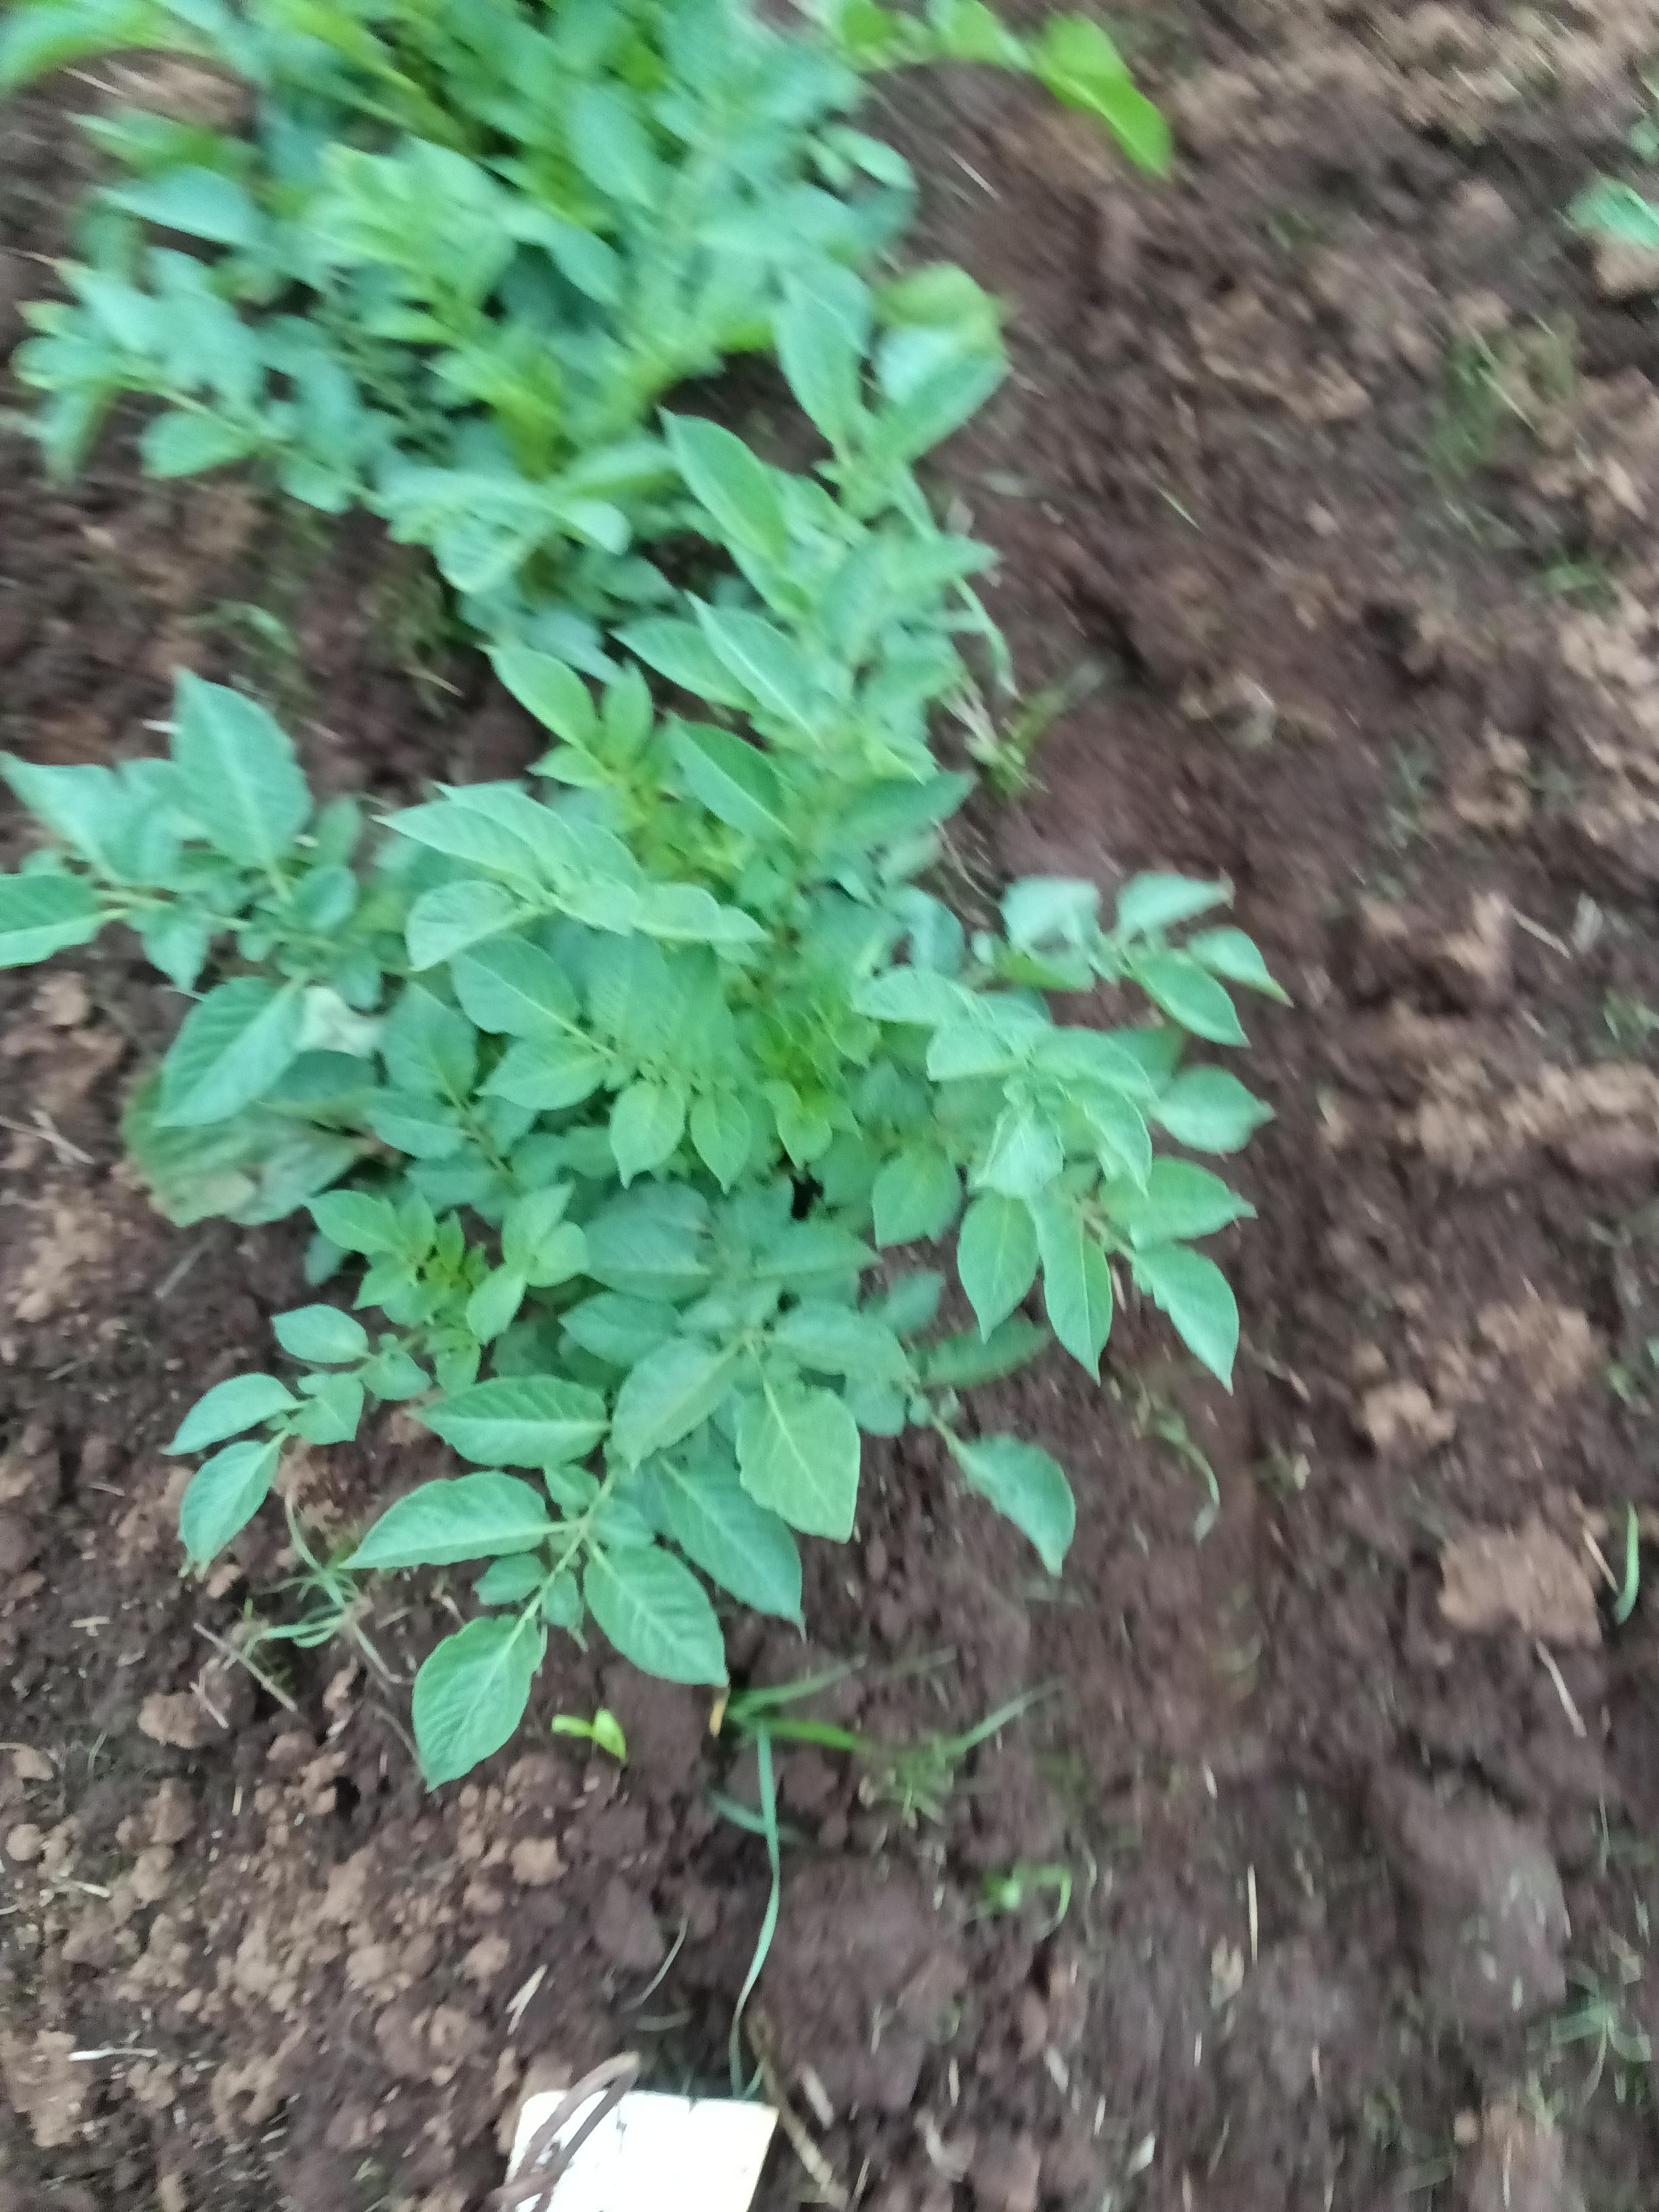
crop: potato
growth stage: vegetative
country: Kenya
